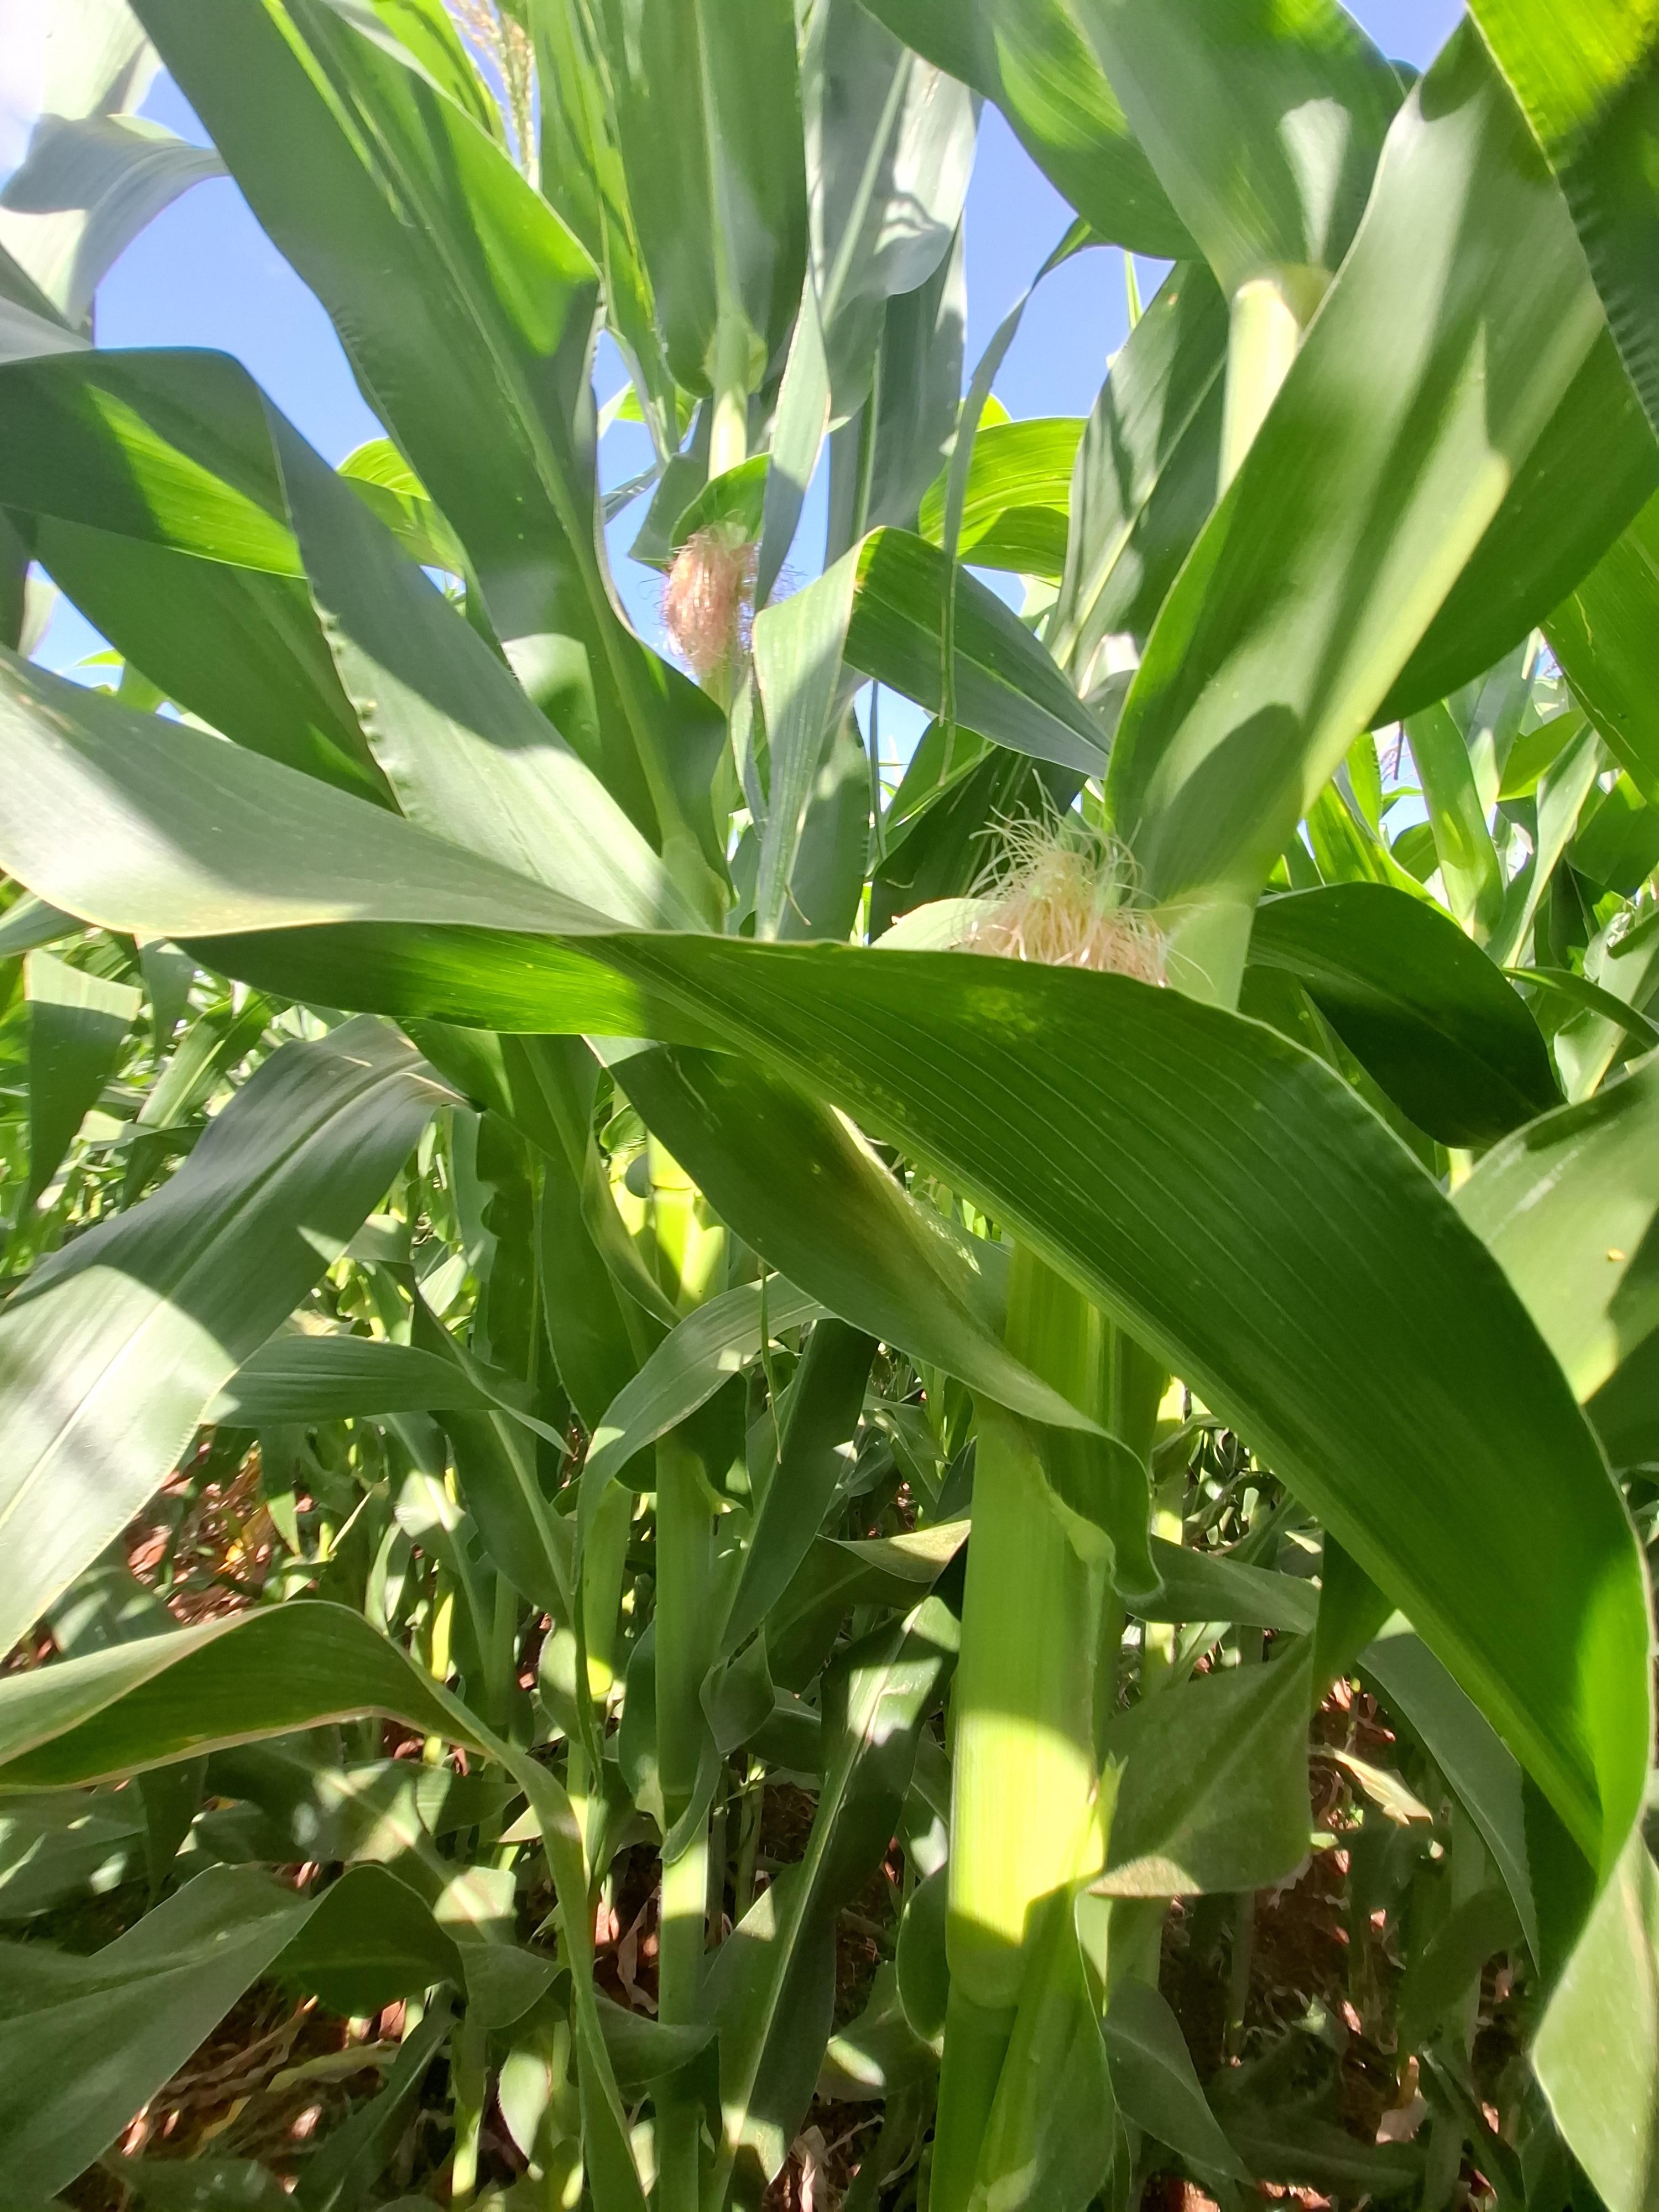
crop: maize
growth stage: flowering
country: Kenya
